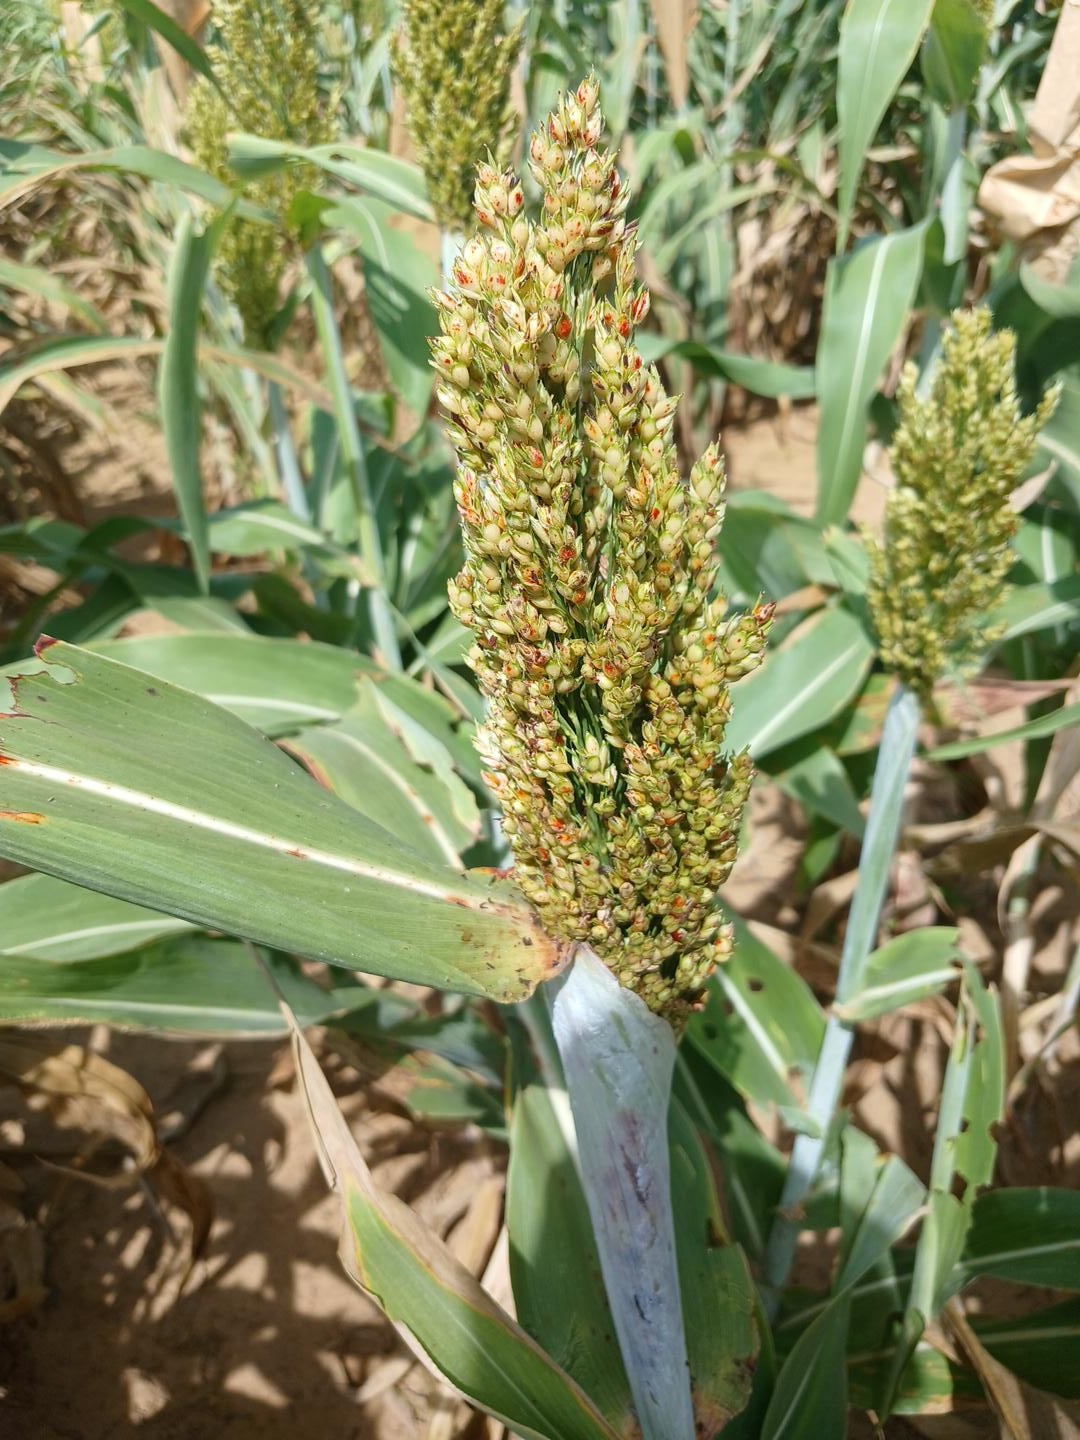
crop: sorghum
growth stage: filling grain
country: Senegal
